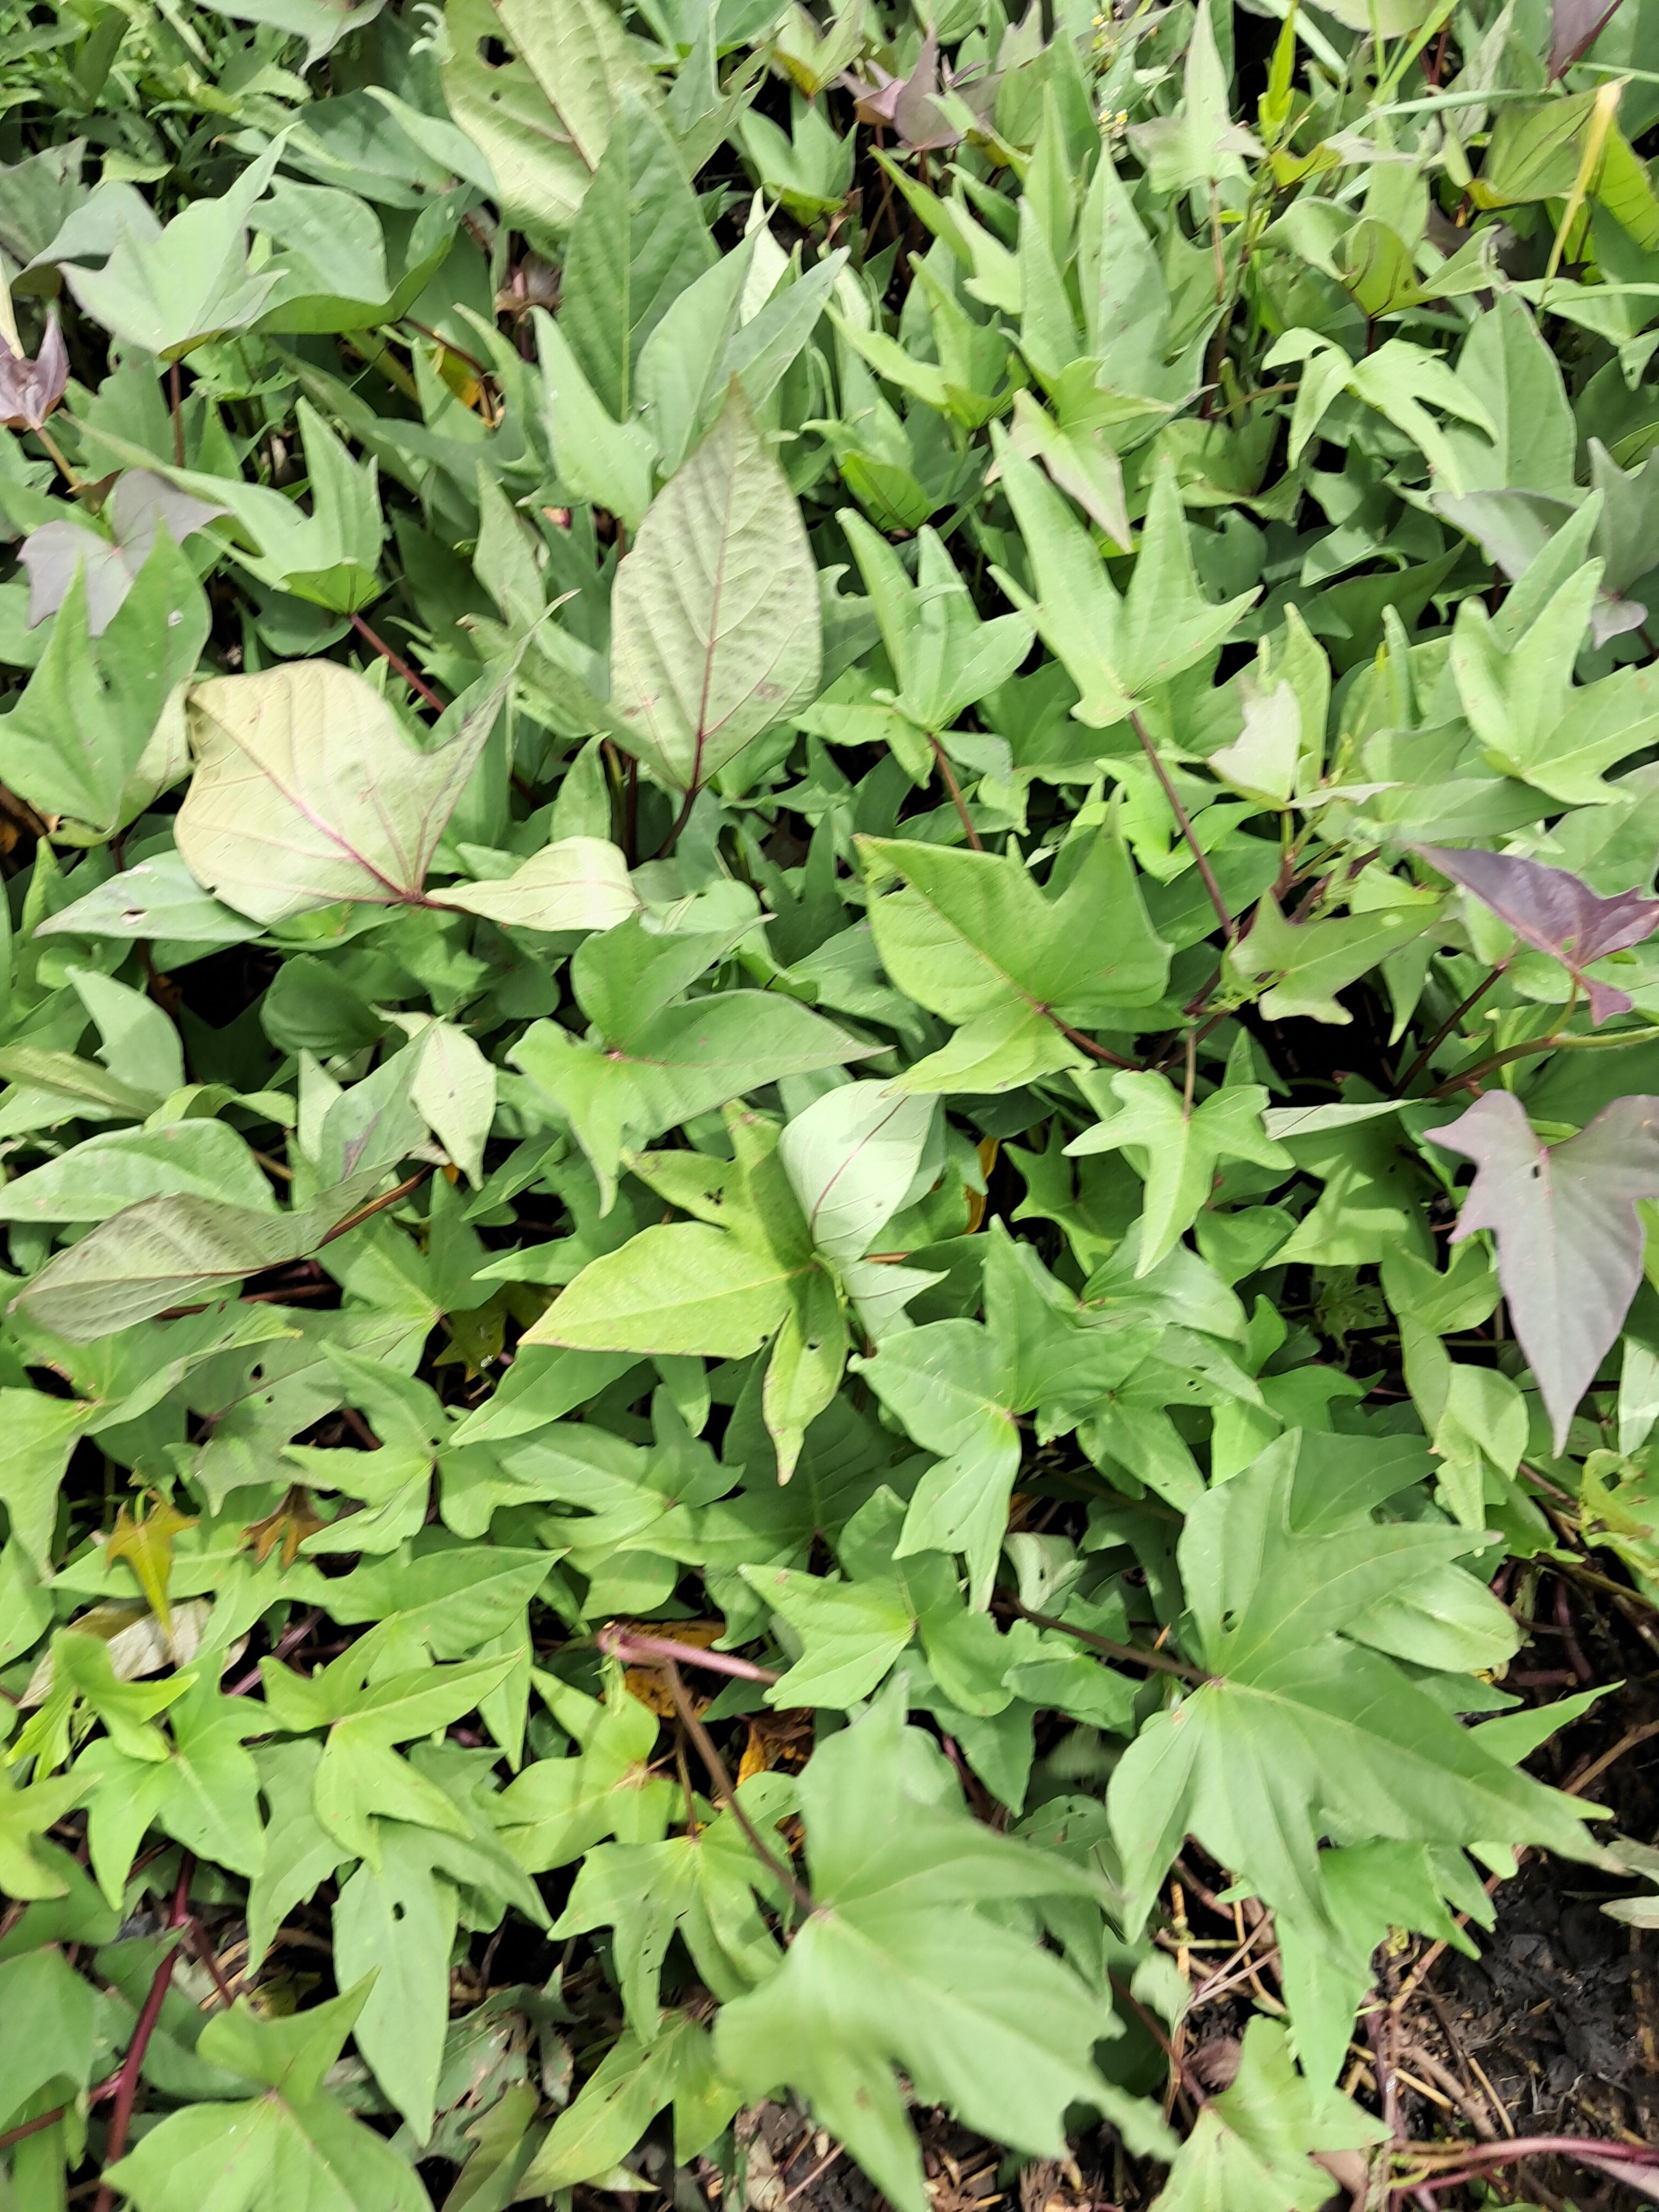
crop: sweet potato
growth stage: vegetative
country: Tanzania
